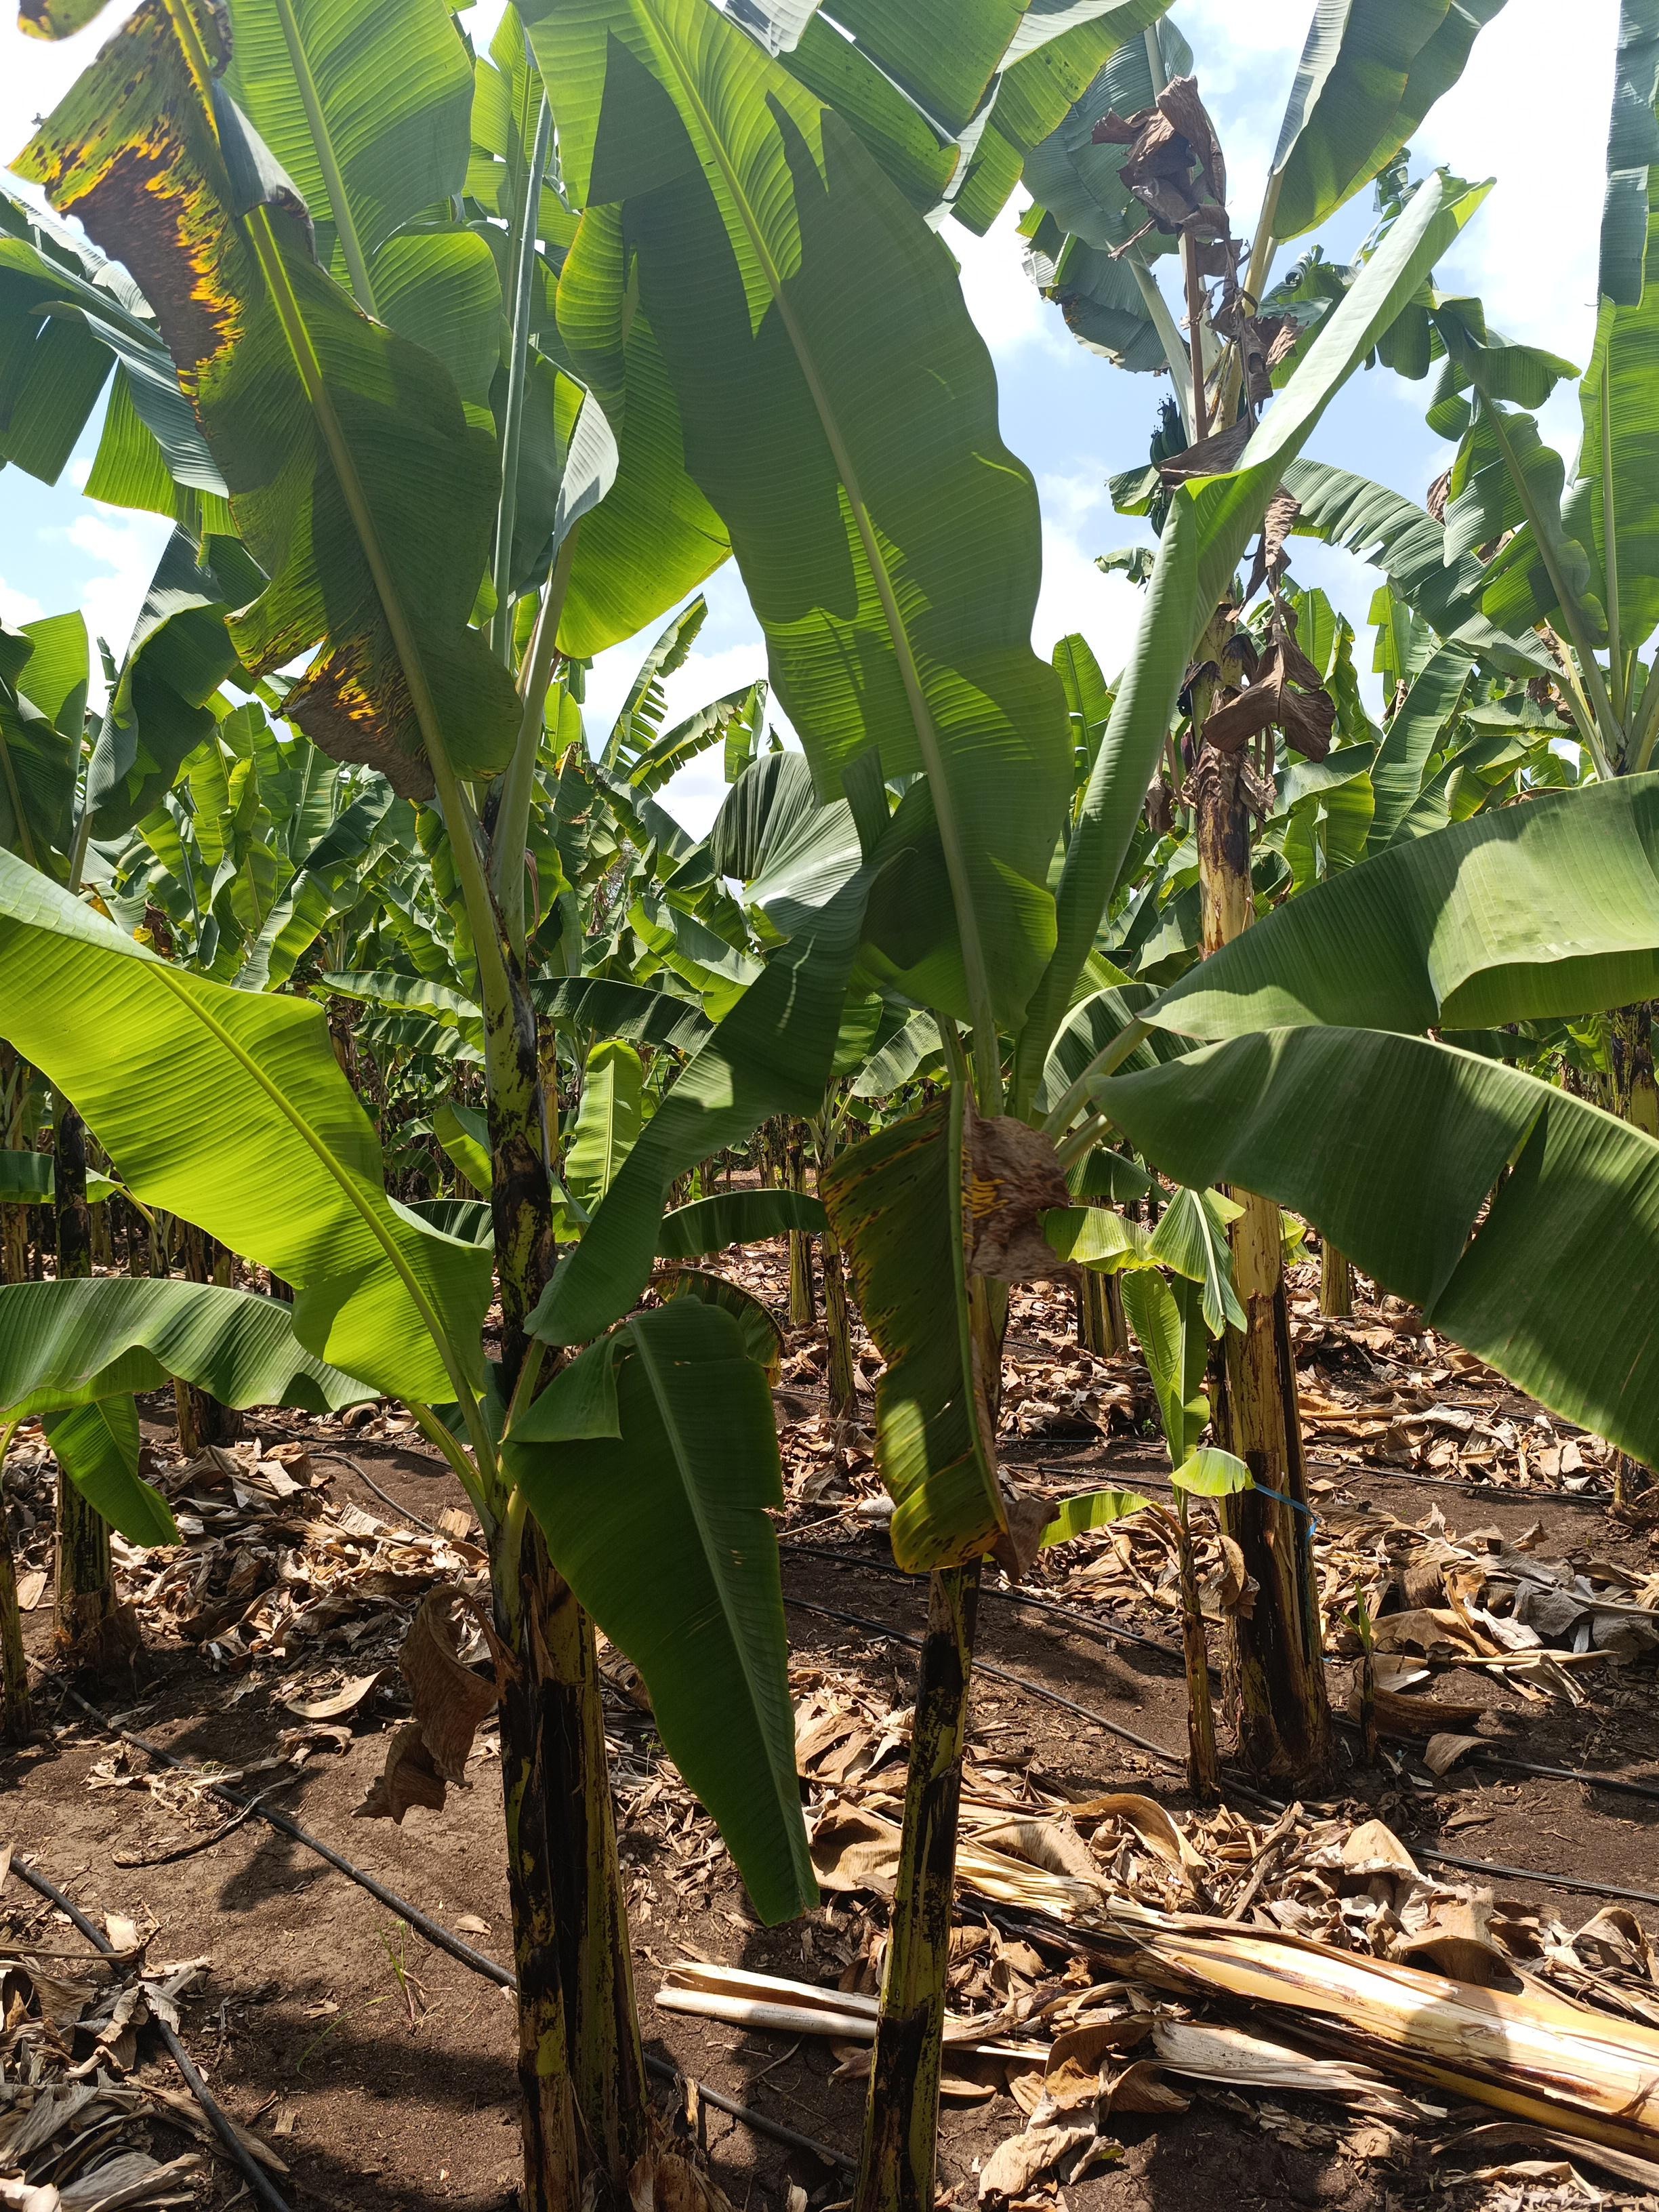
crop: banana
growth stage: vegetative
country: Tanzania
